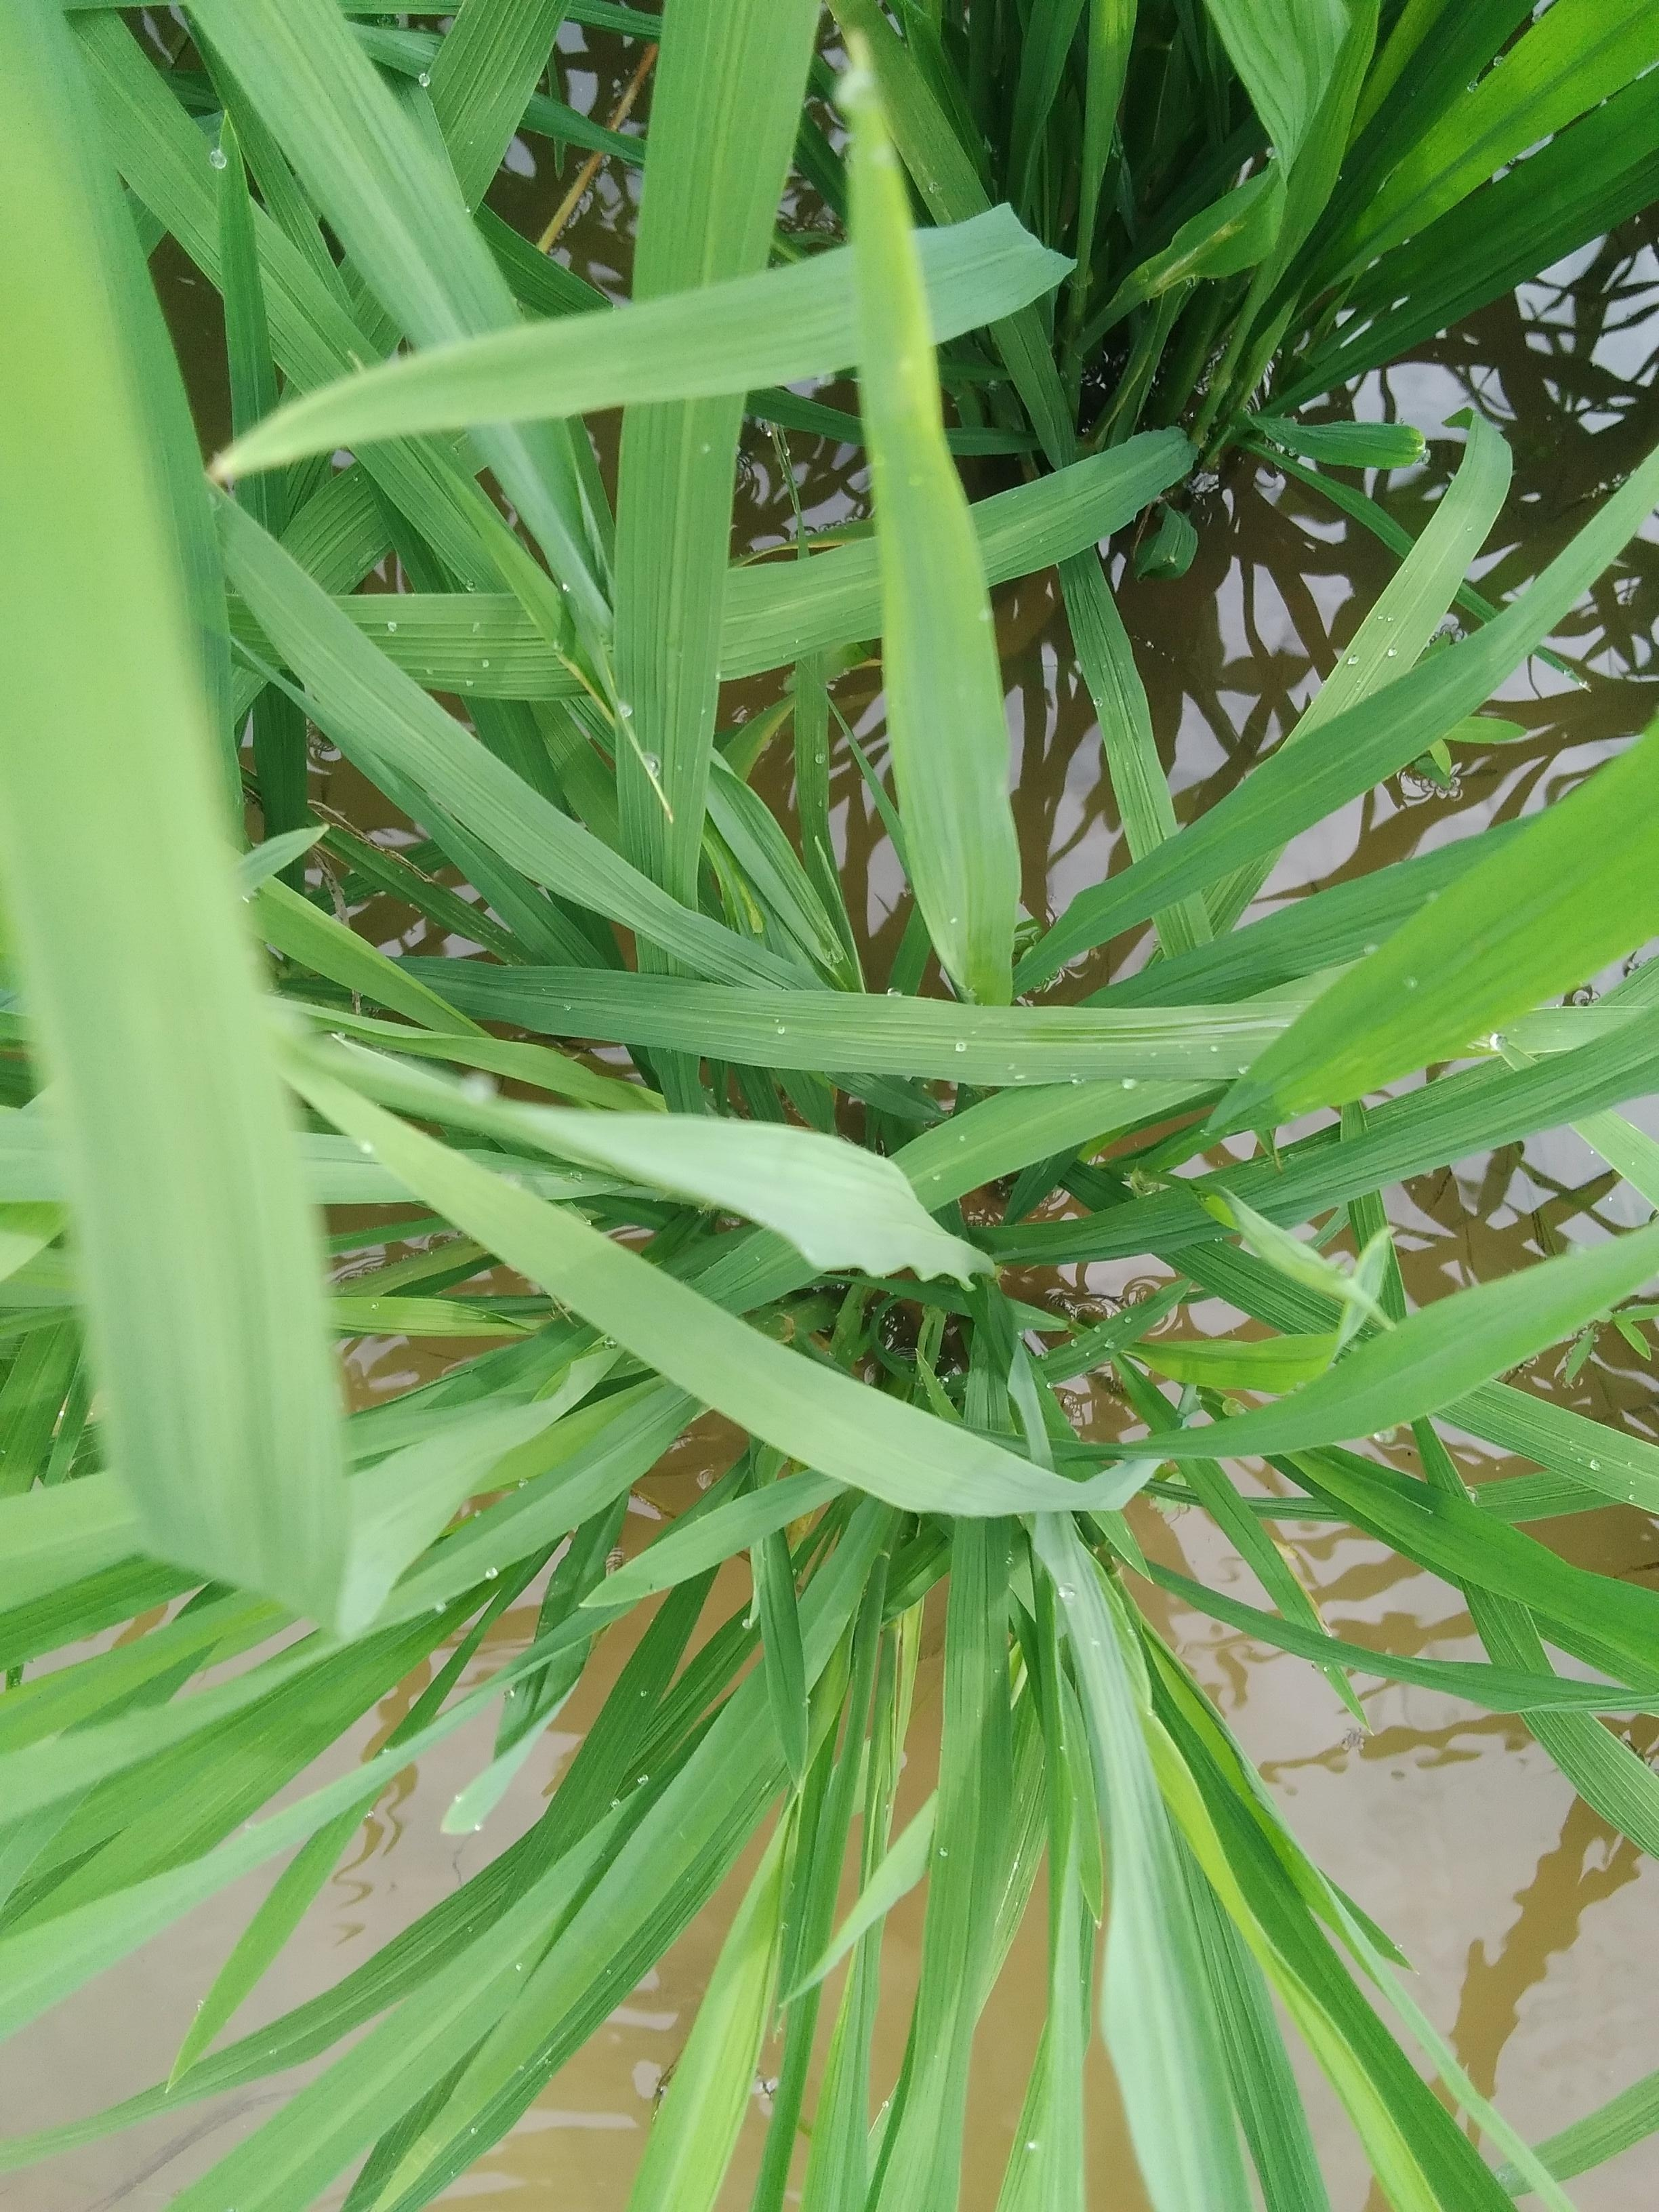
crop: rice
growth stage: elongation stem
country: Nigeria
